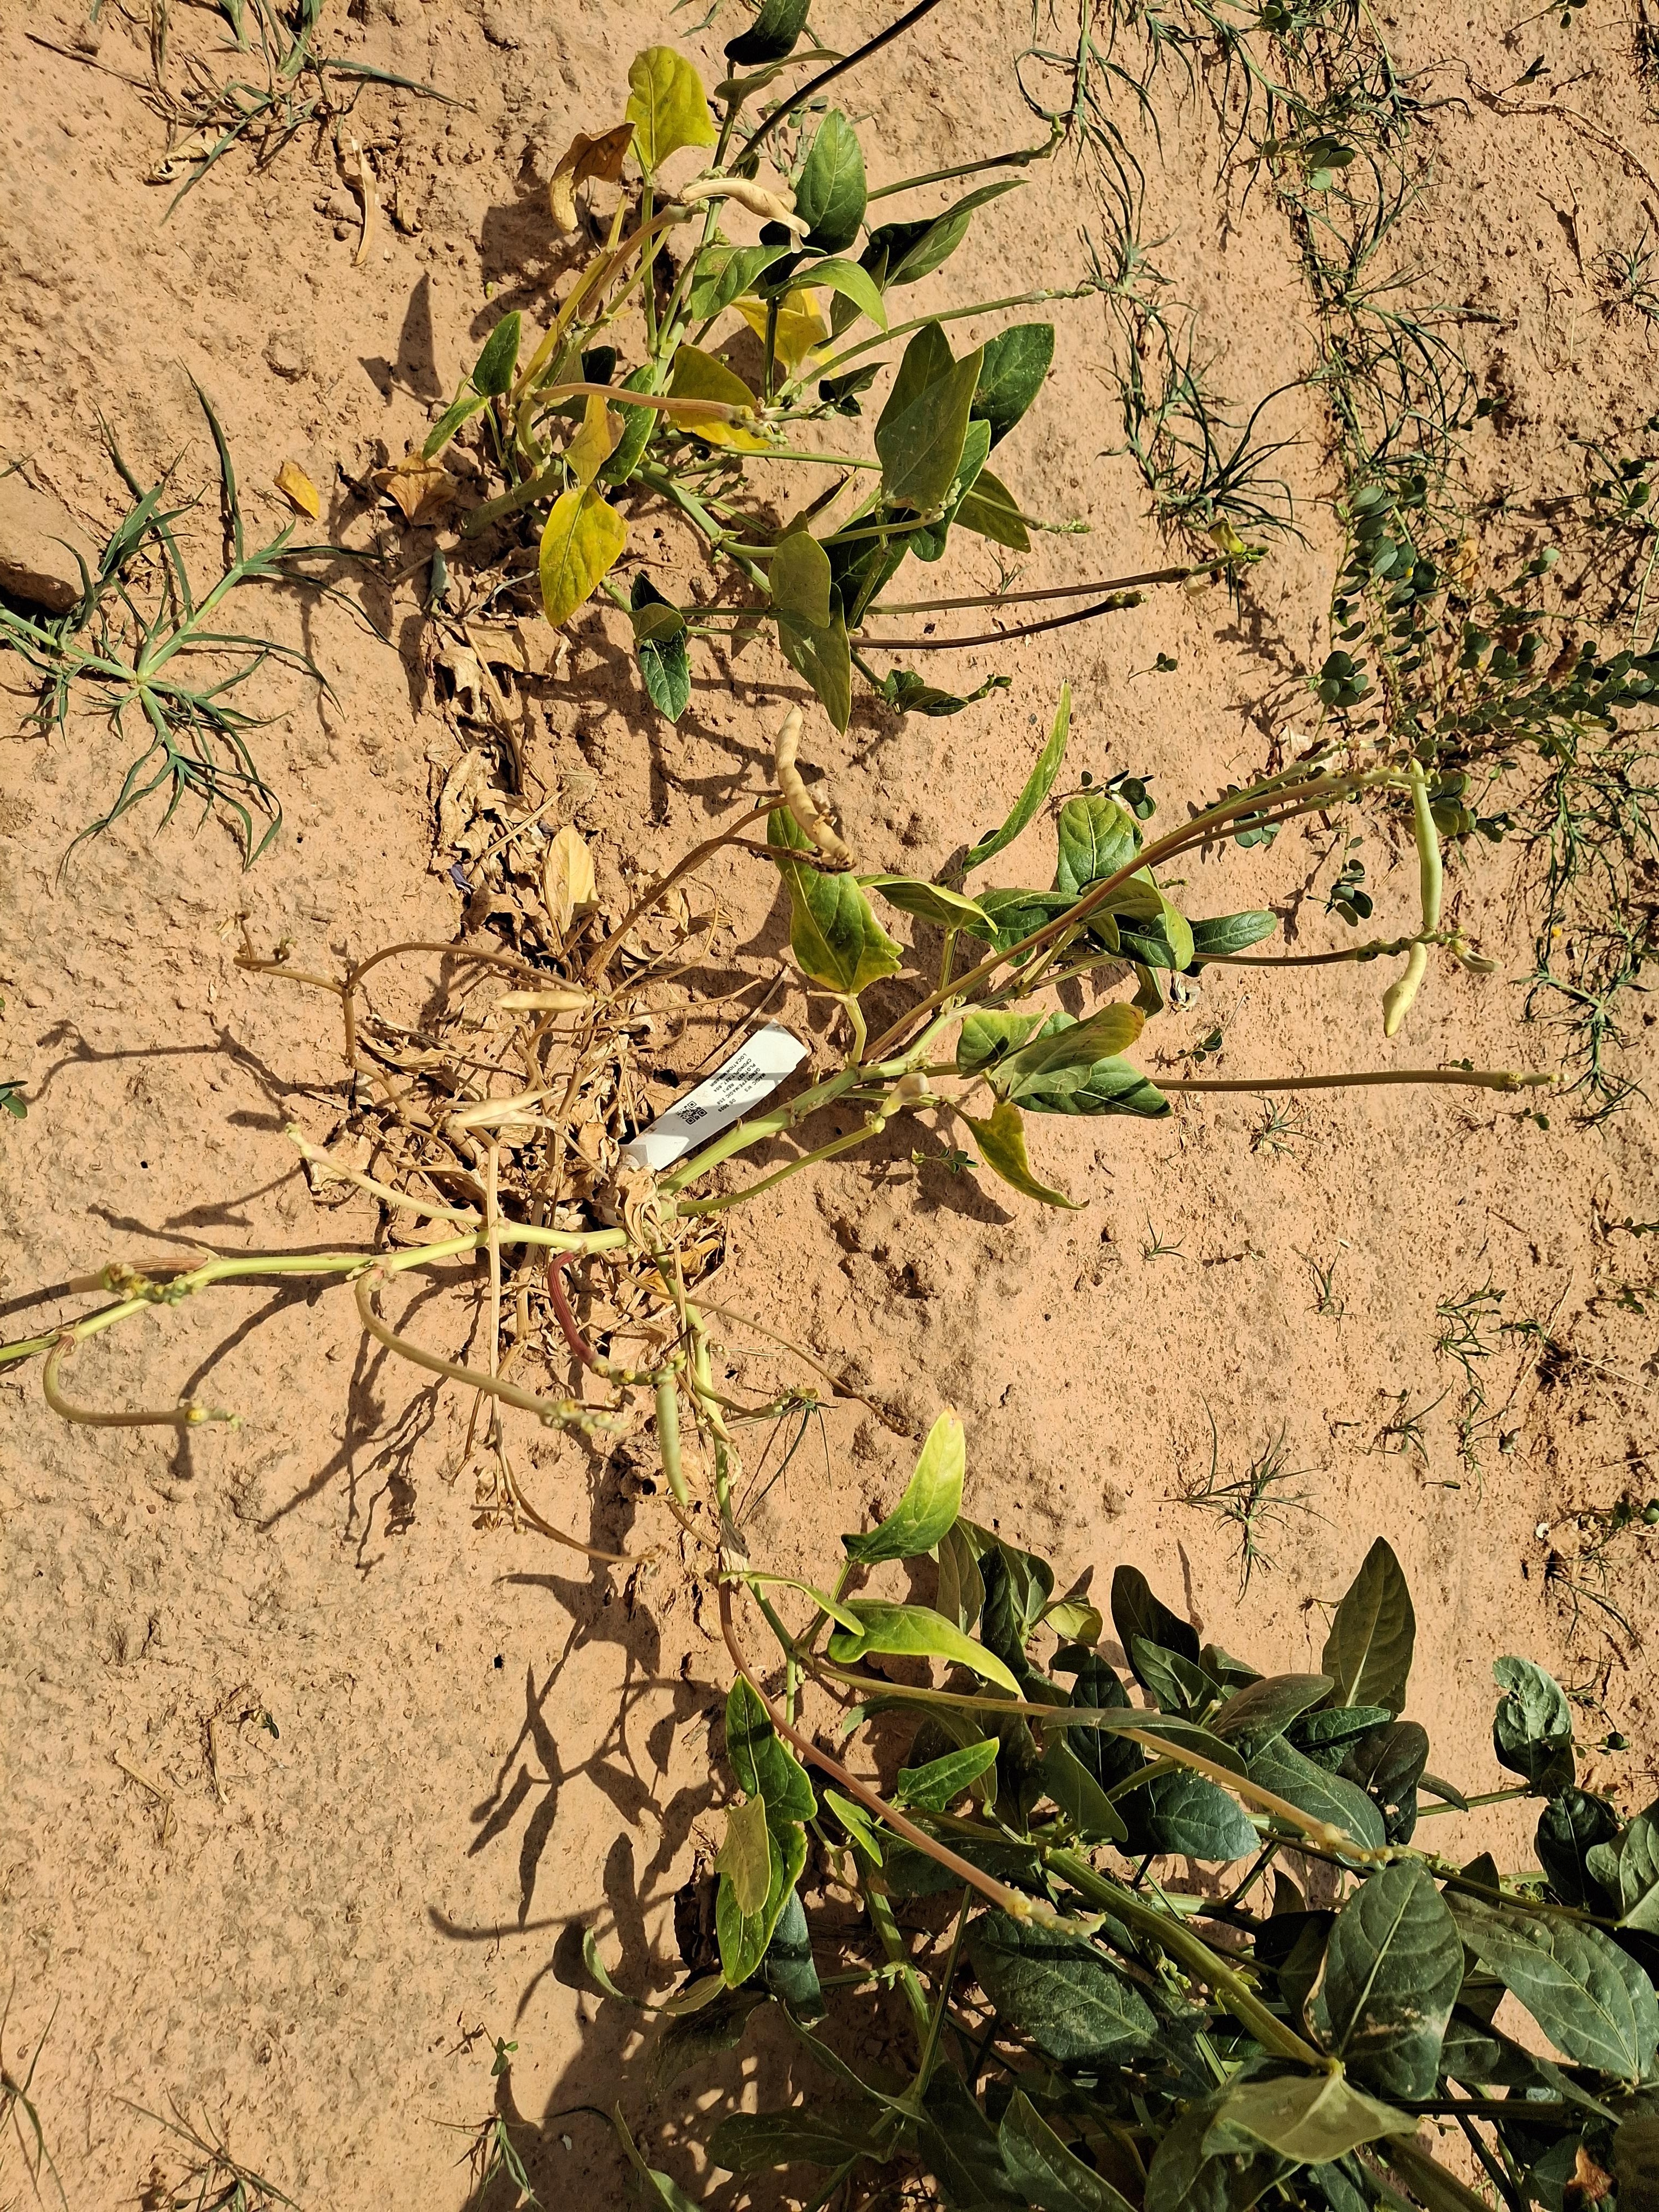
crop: cowpea
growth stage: harvest maturity
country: Nigeria
